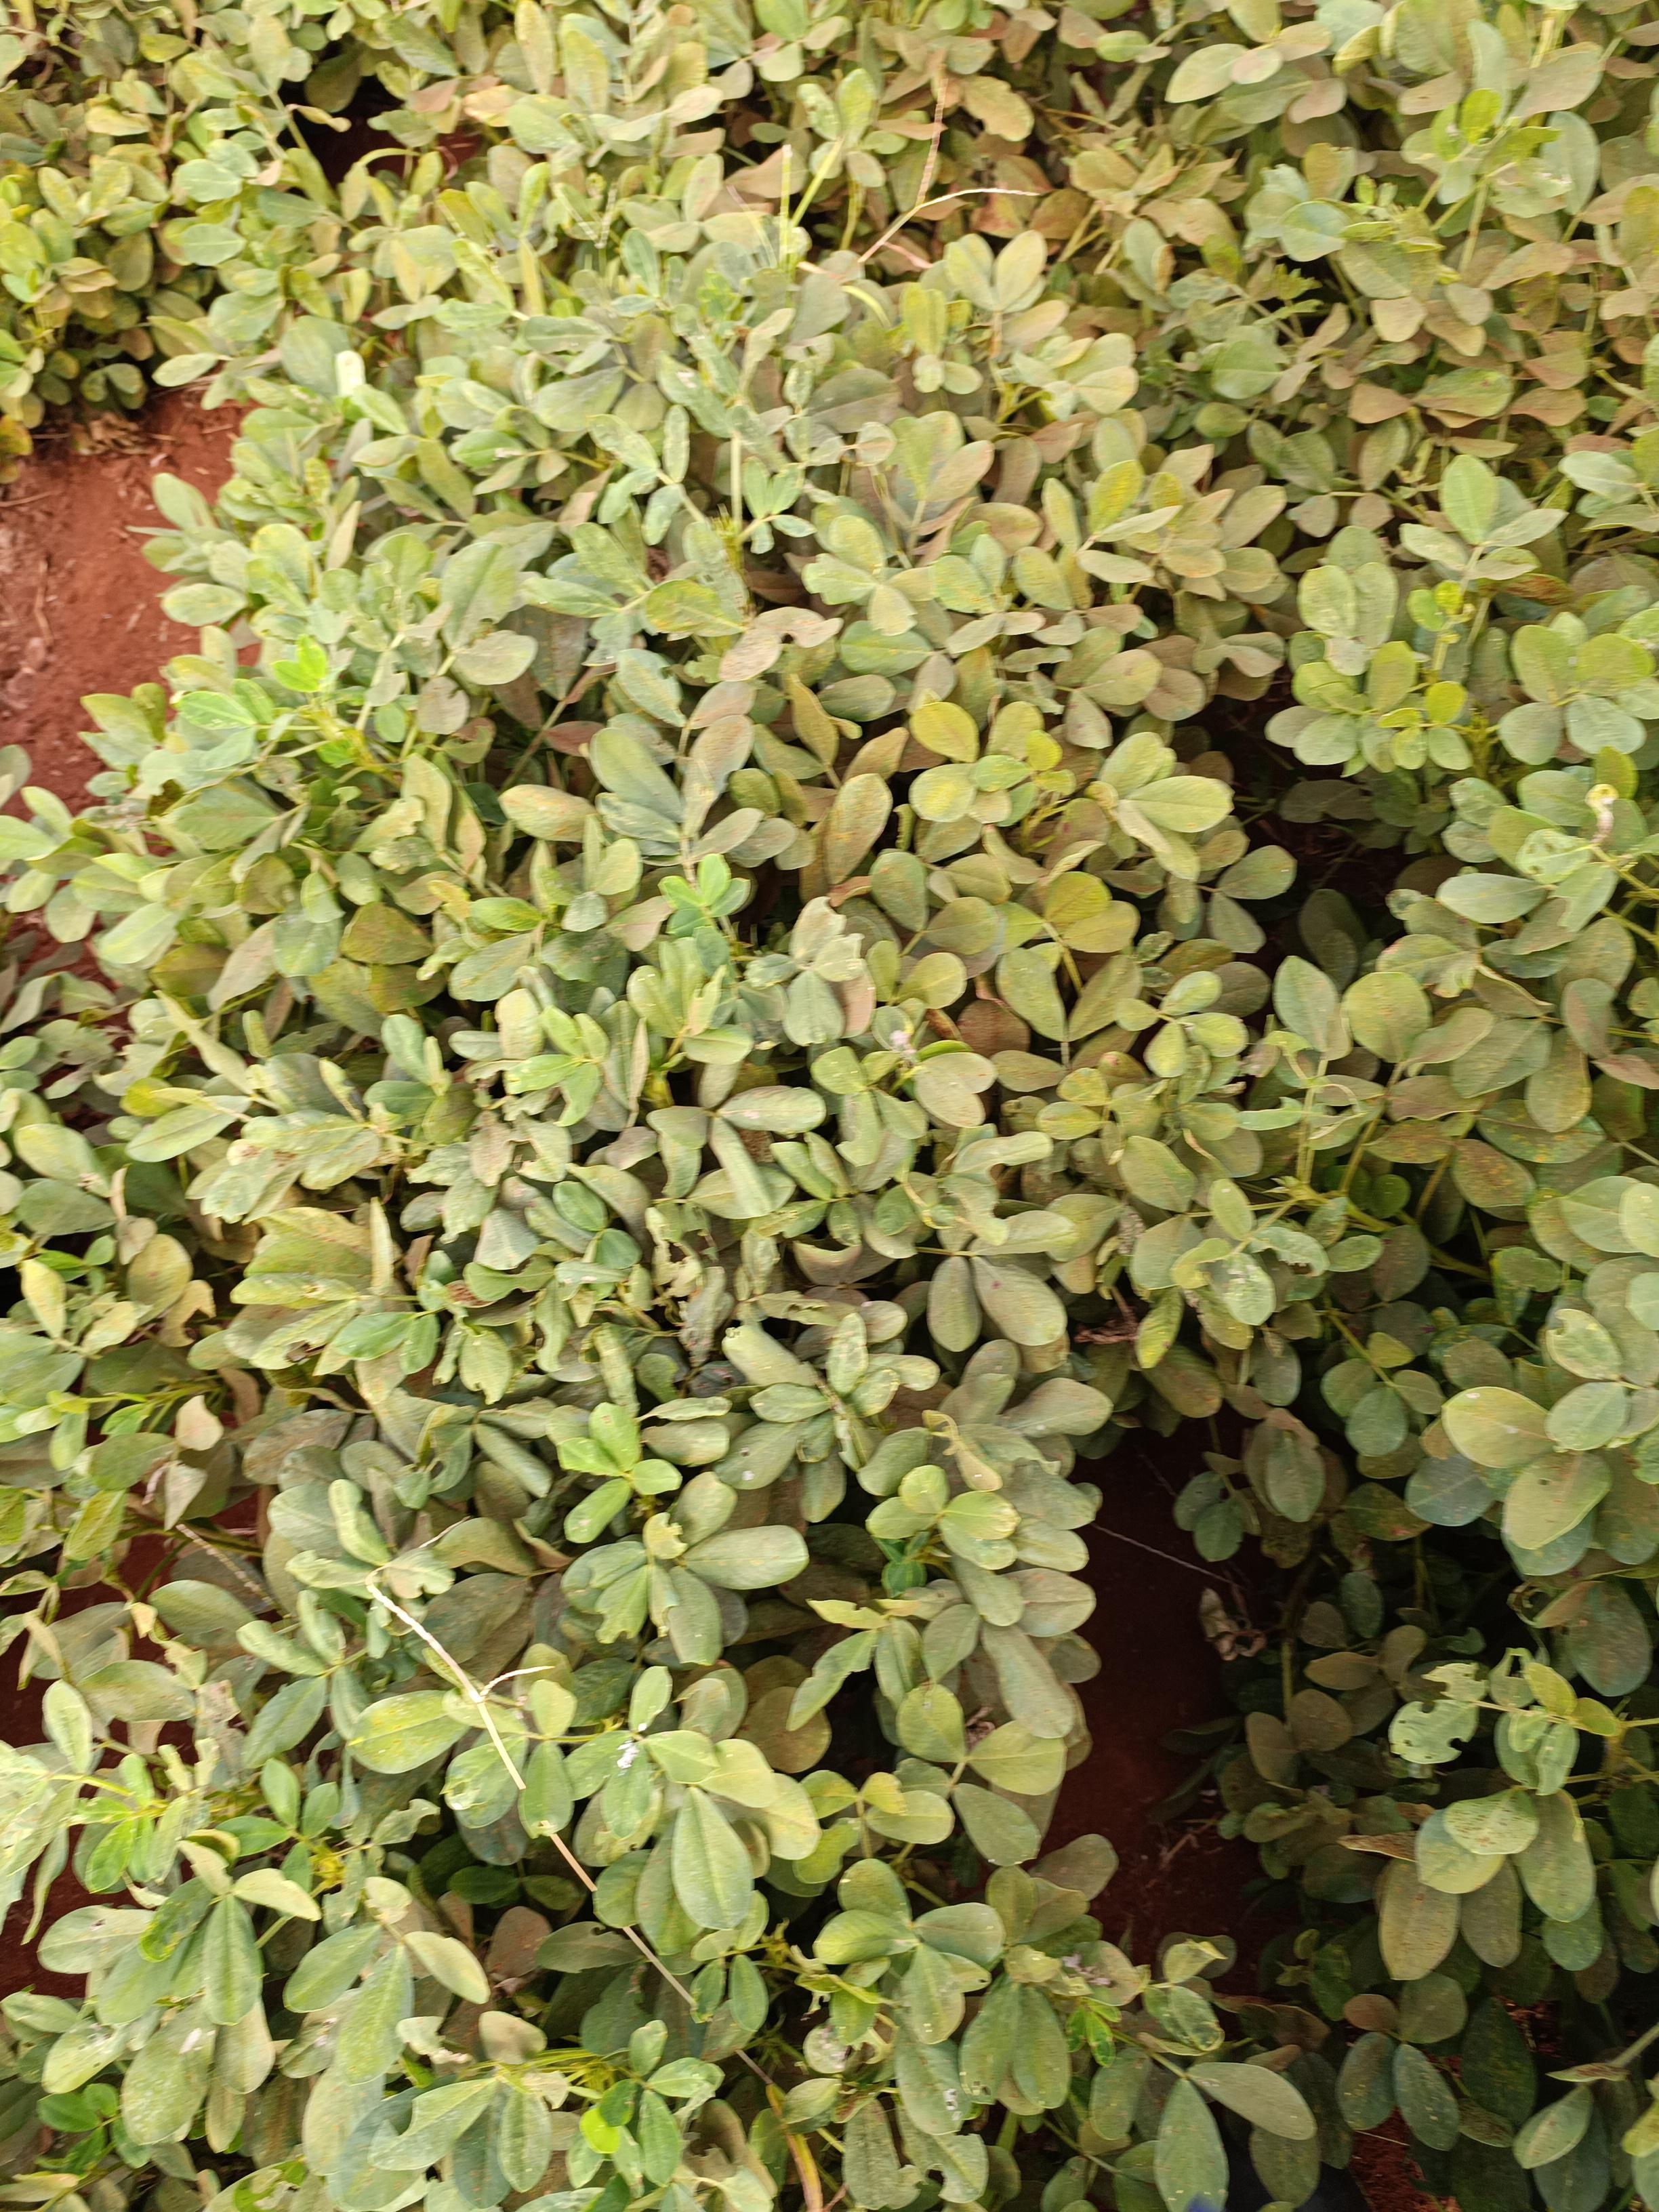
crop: groundnut
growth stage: maturity
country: Kenya
